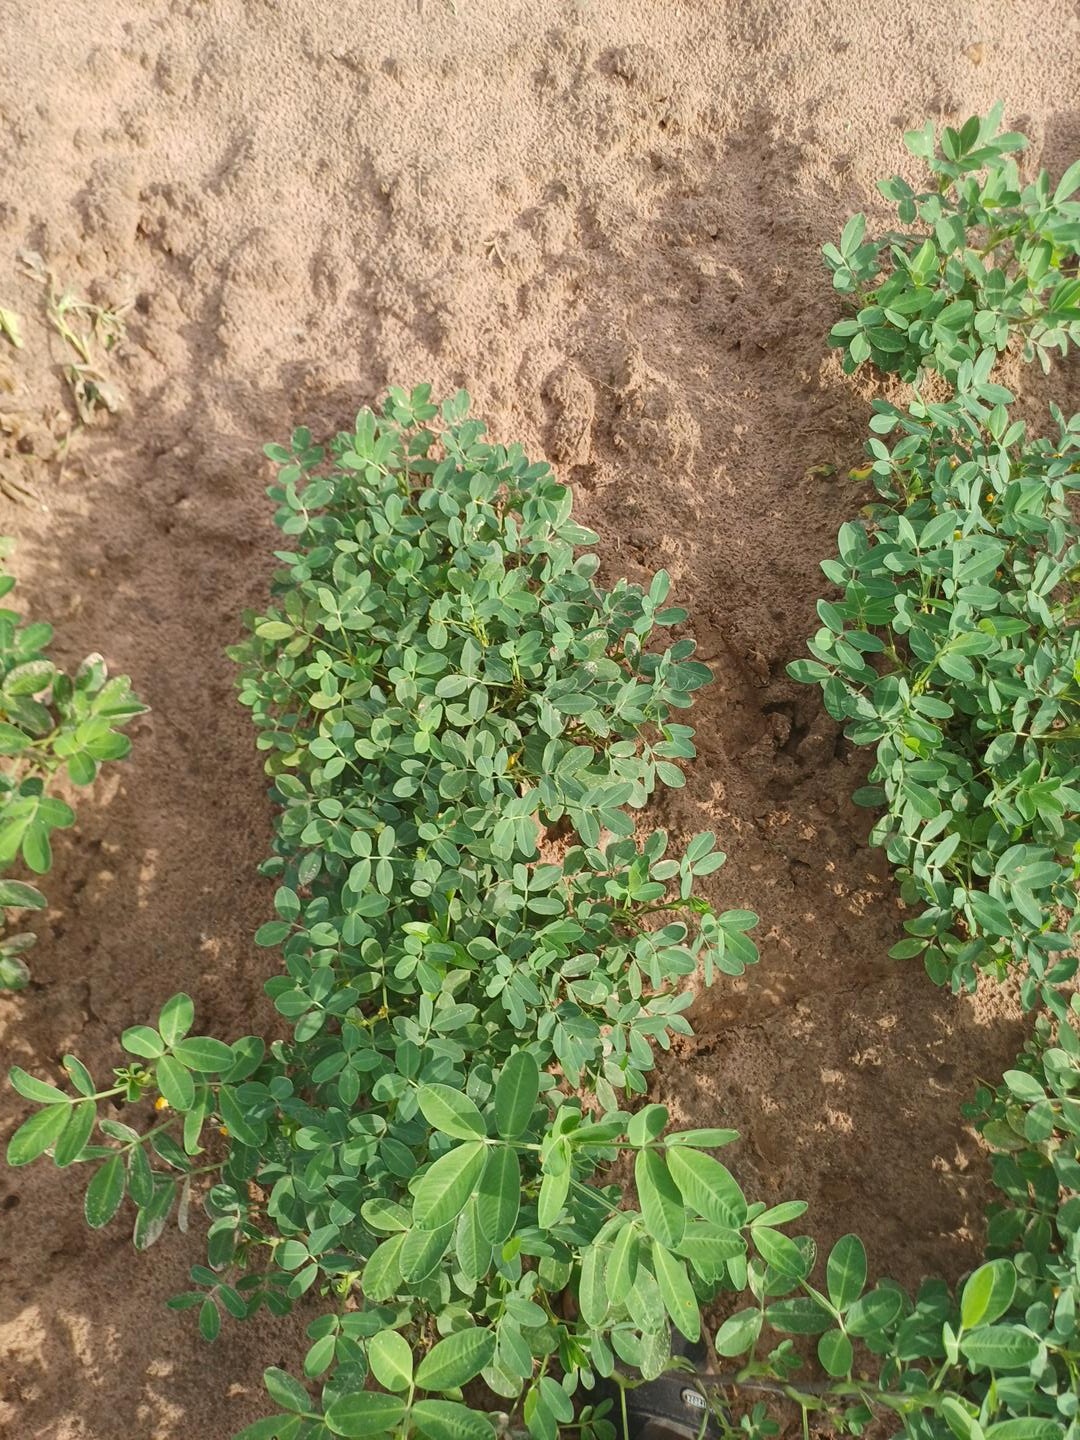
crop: groundnut
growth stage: flowering
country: Senegal
